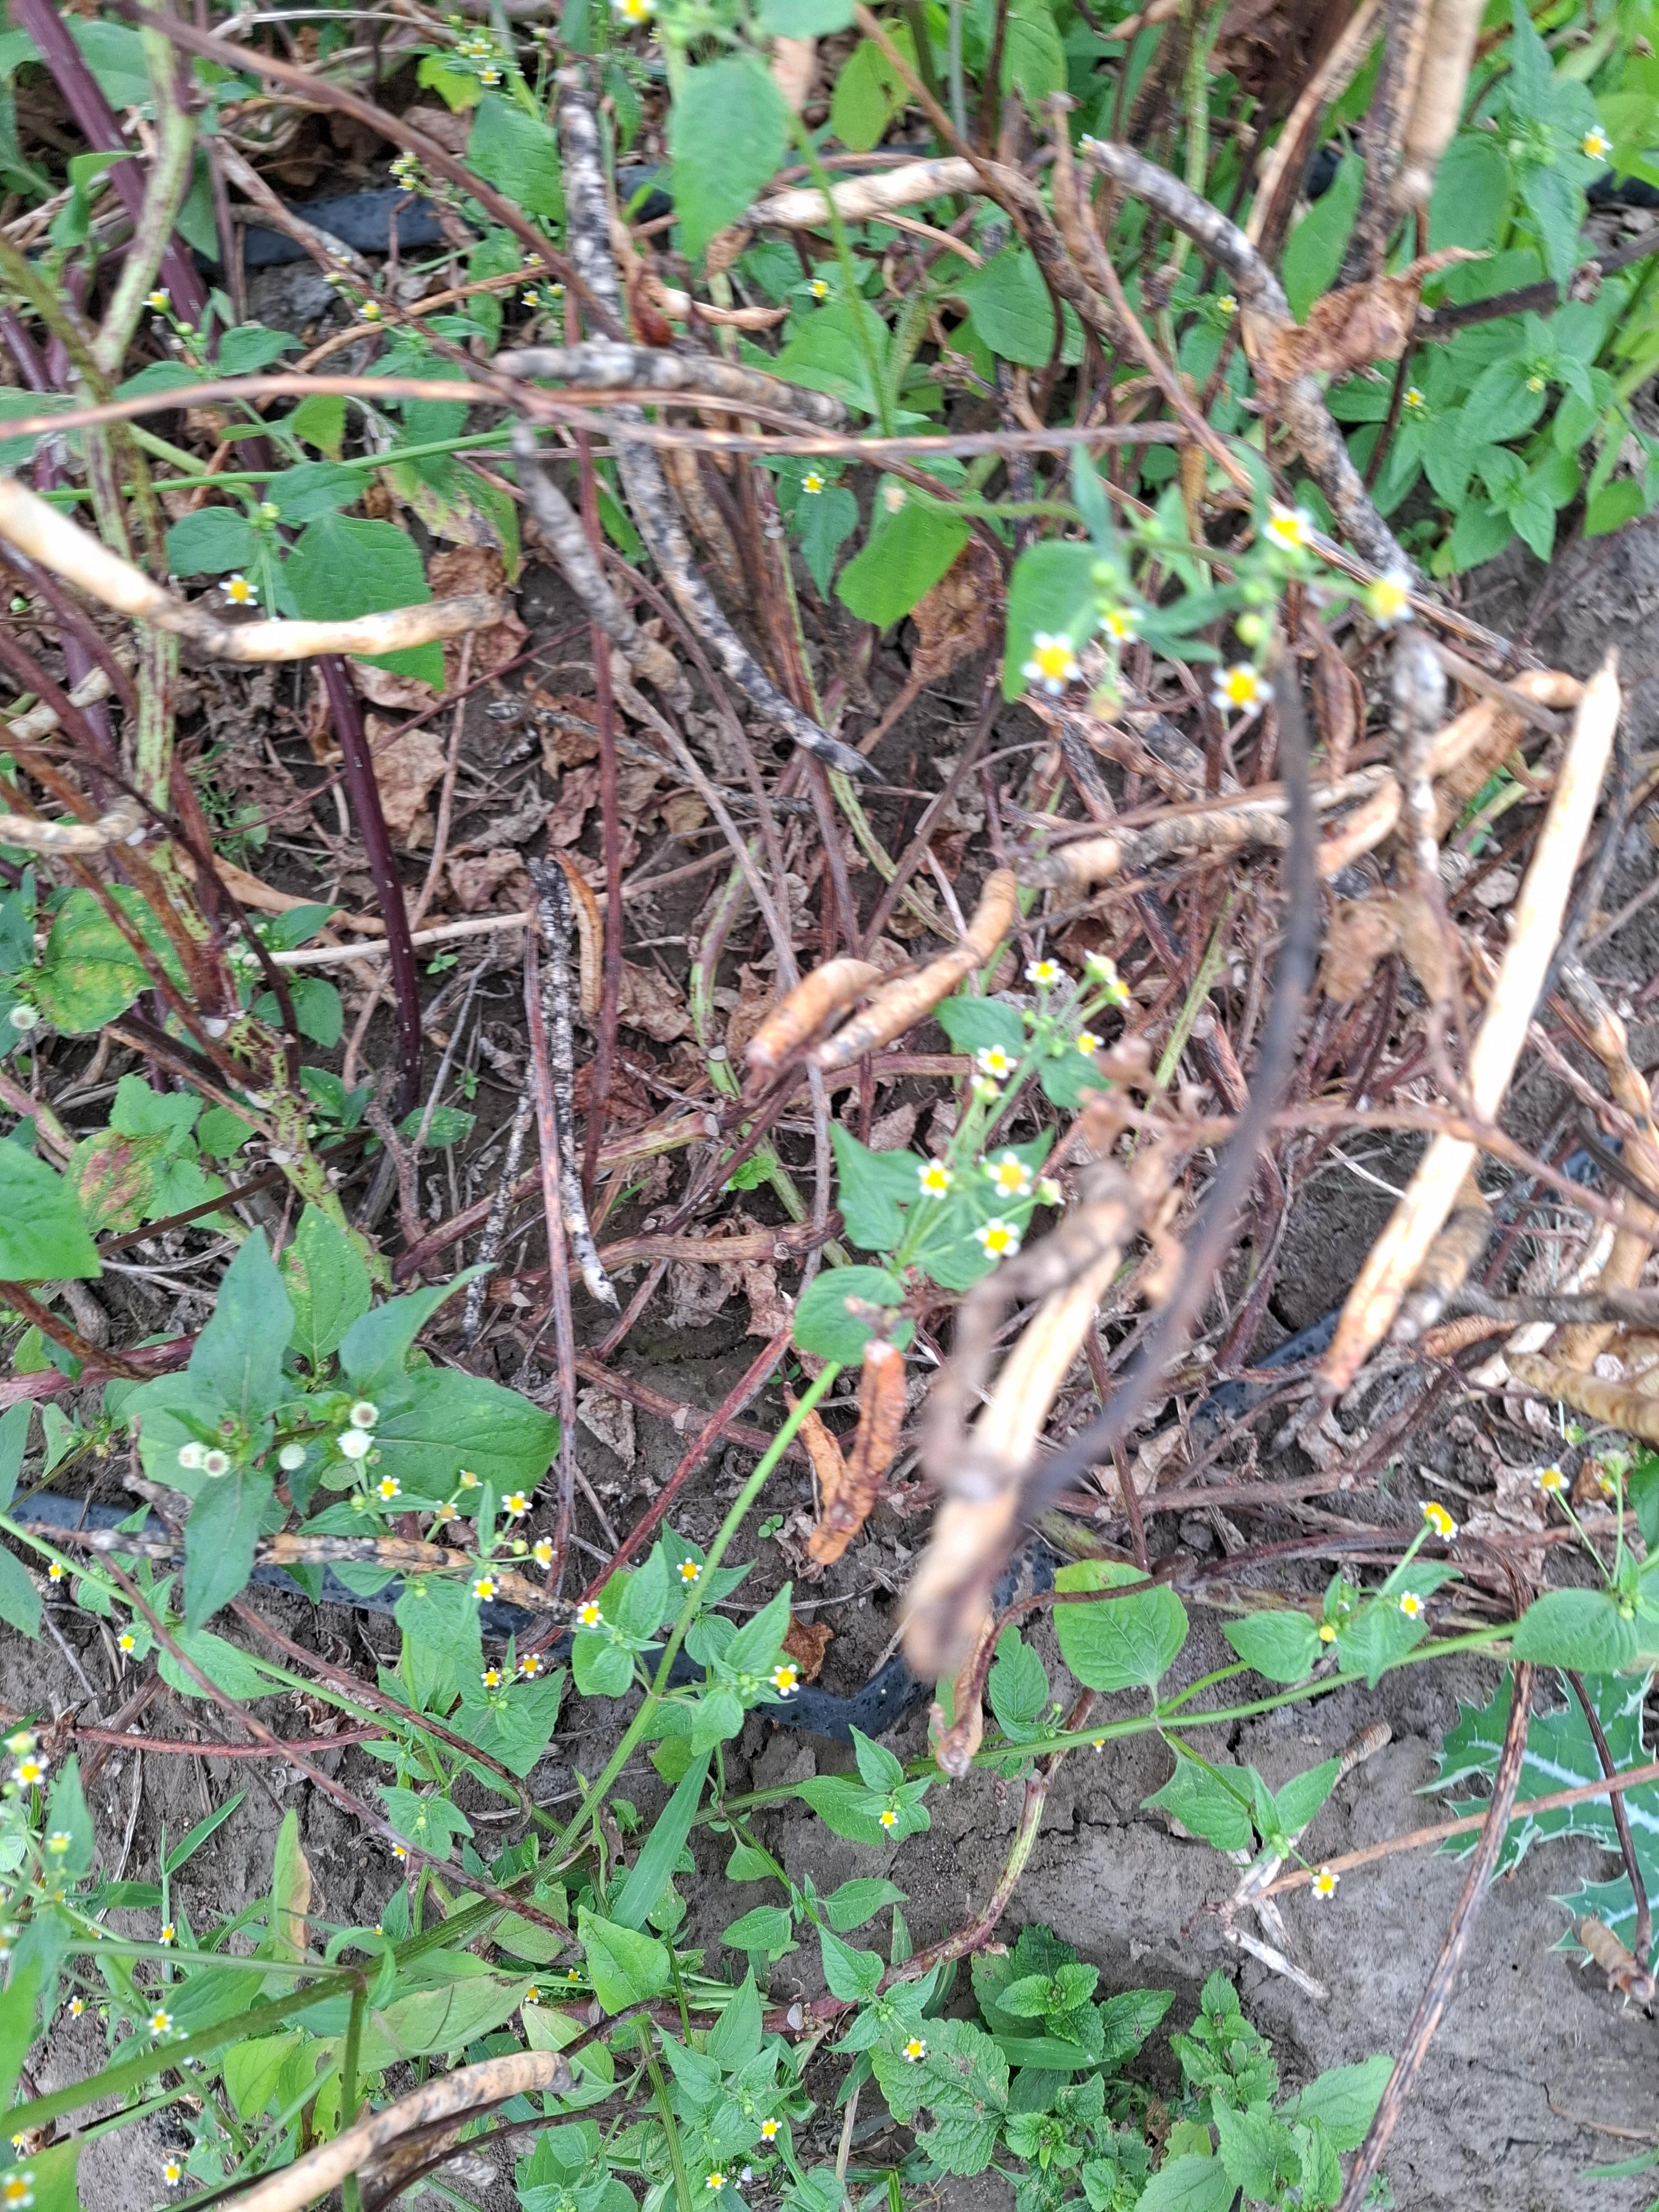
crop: cowpea
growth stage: development pod
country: Tanzania
